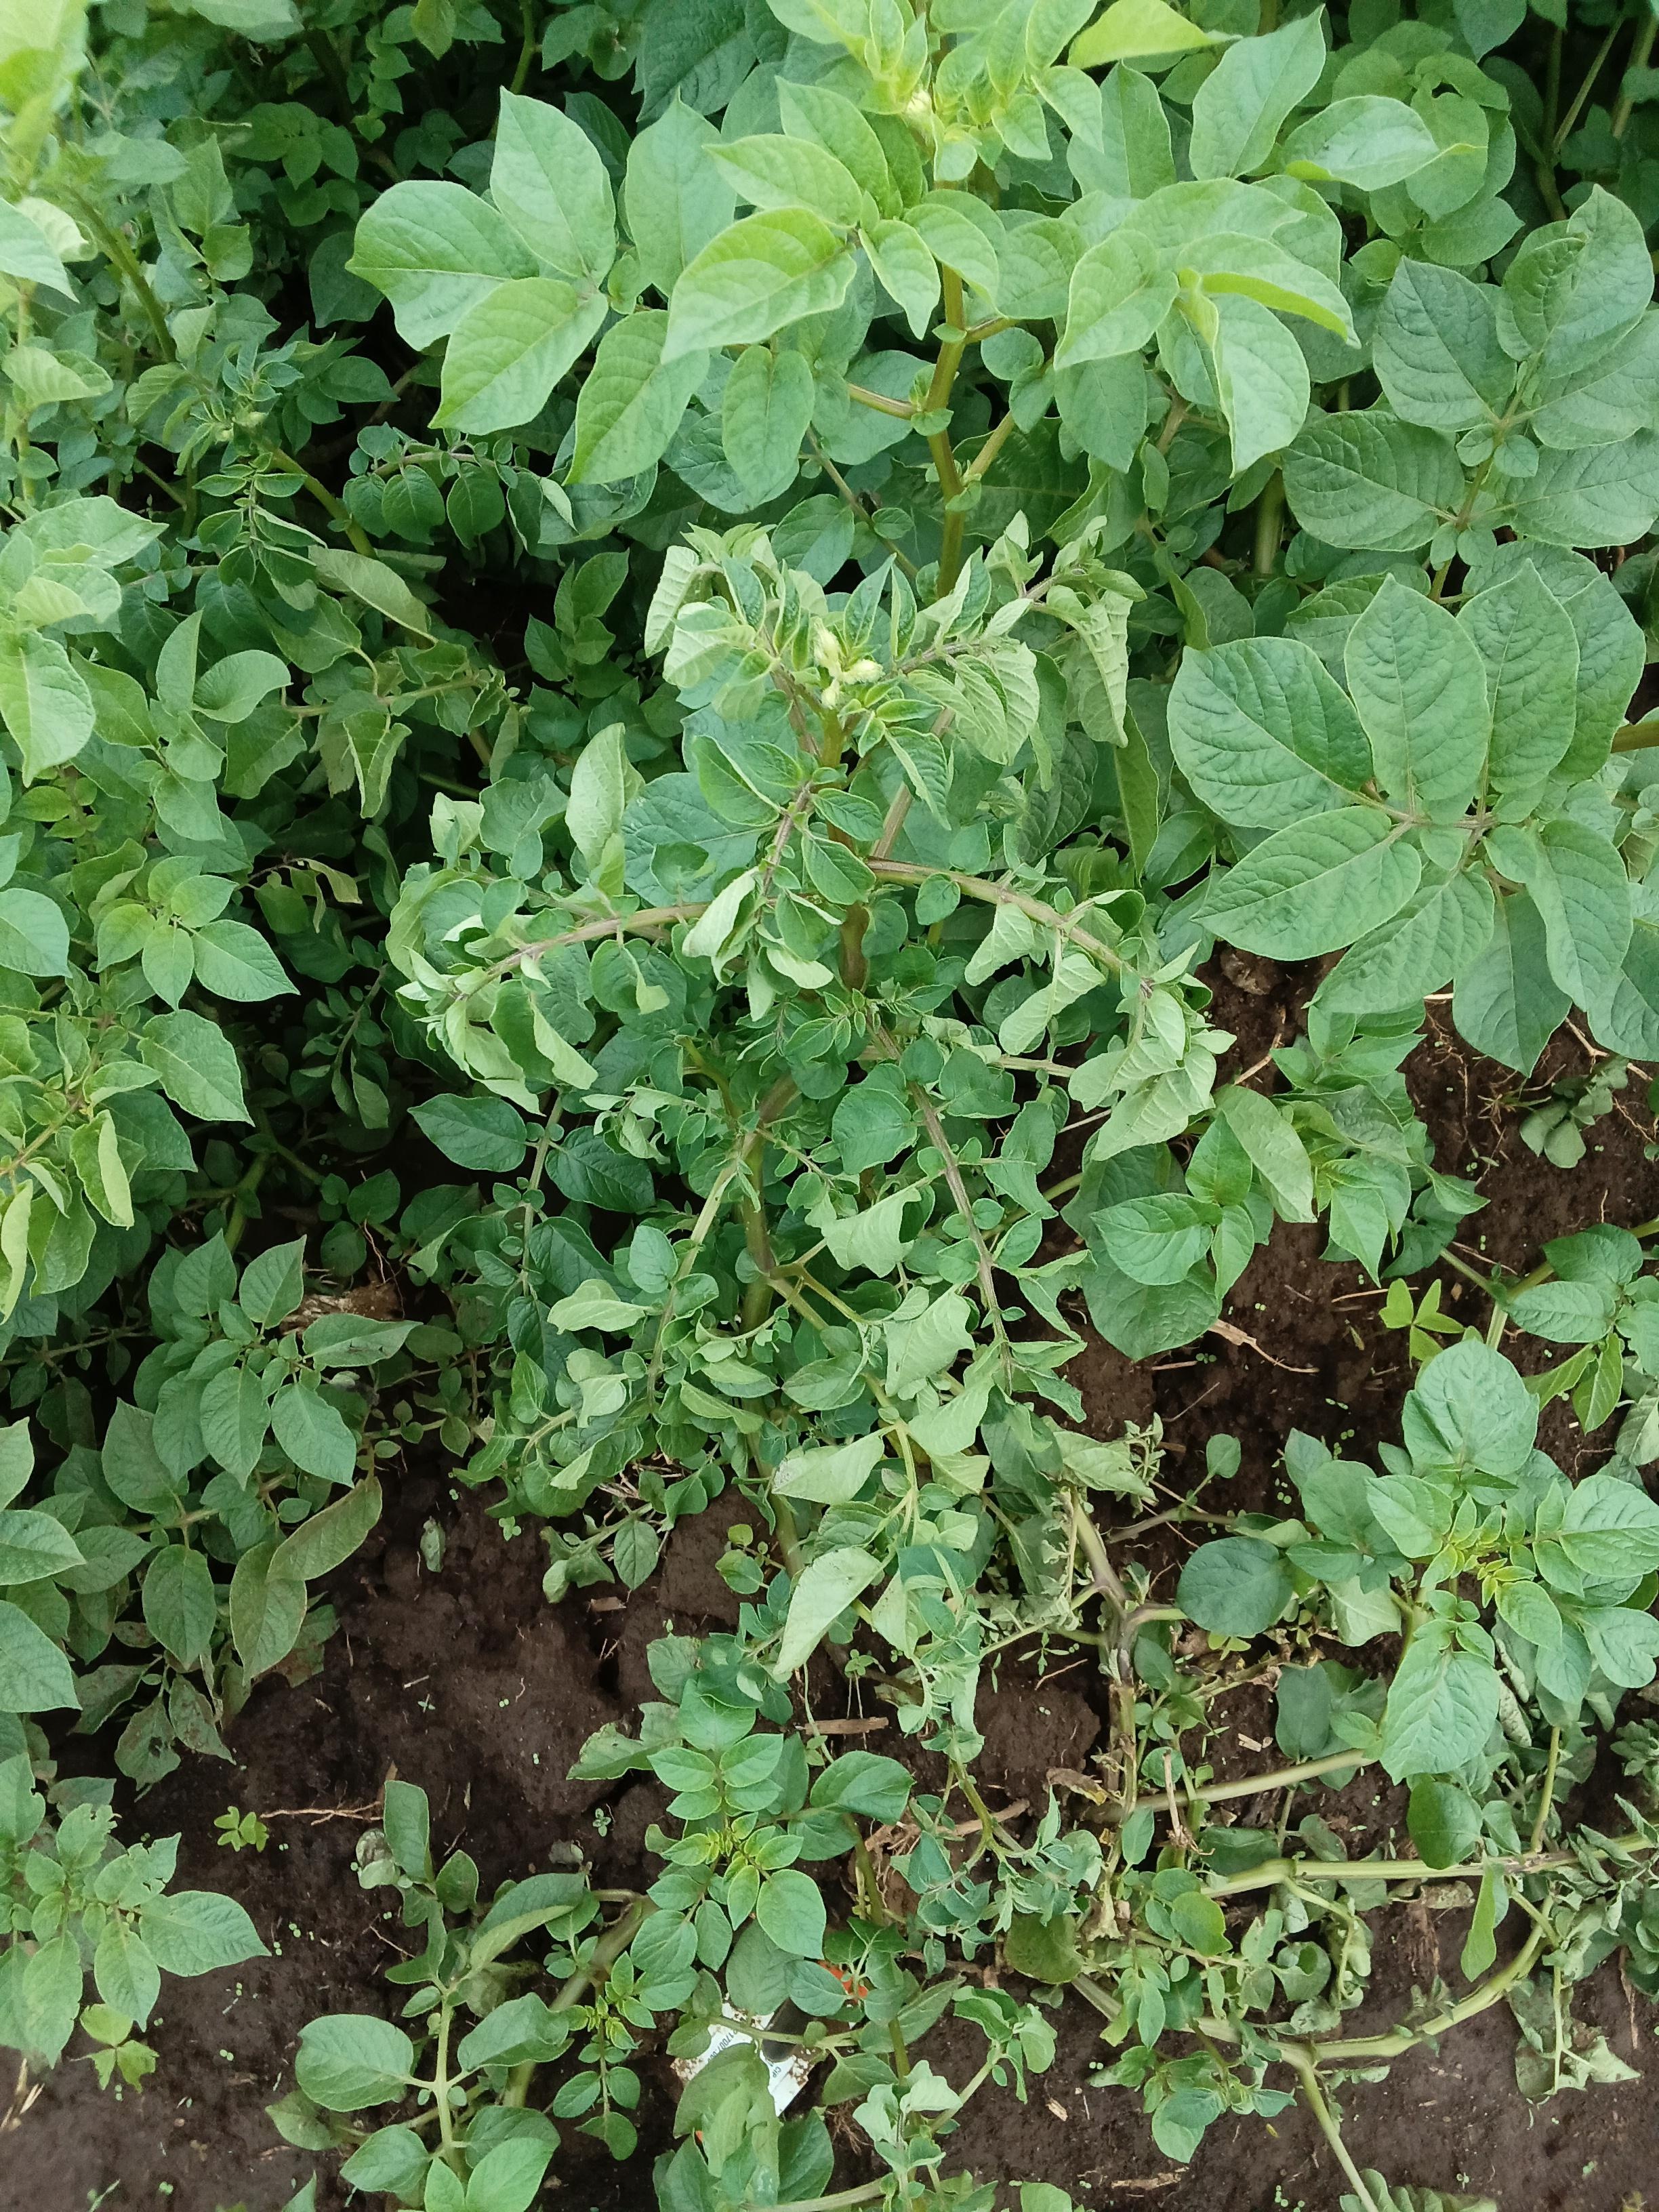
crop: potato
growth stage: vegetative
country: Kenya
